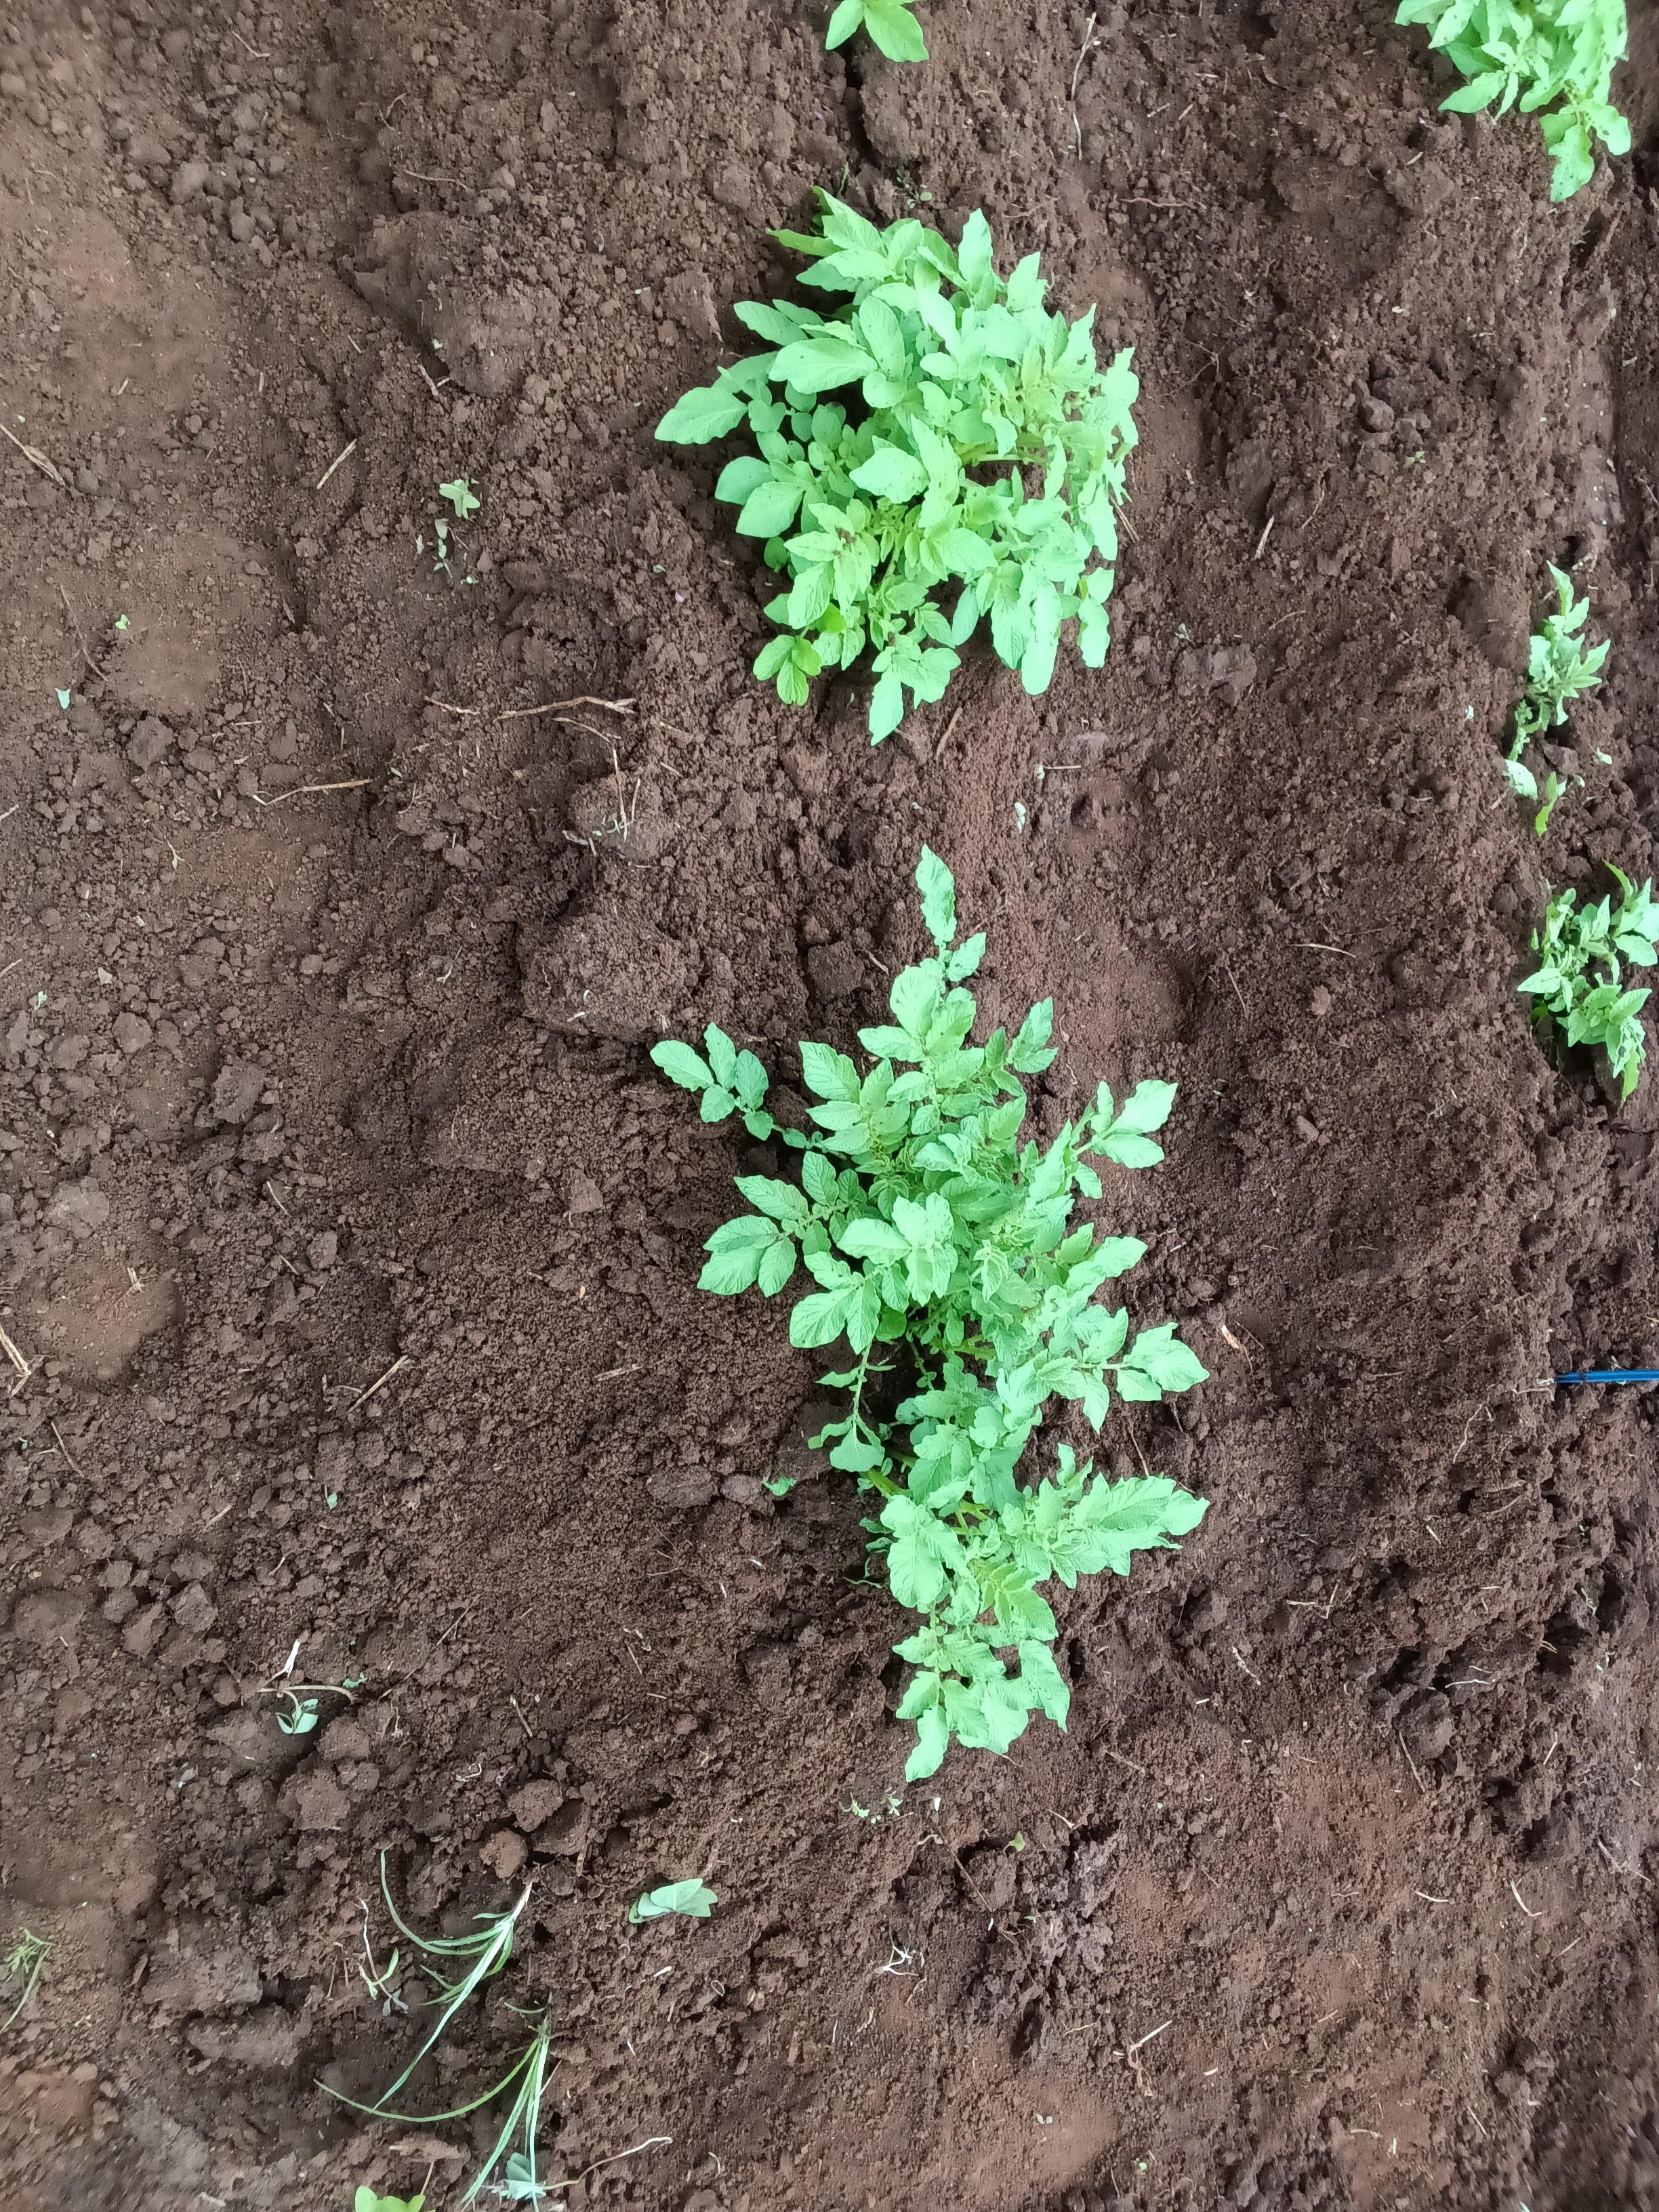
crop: potato
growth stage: sprouting emergence
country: Kenya
